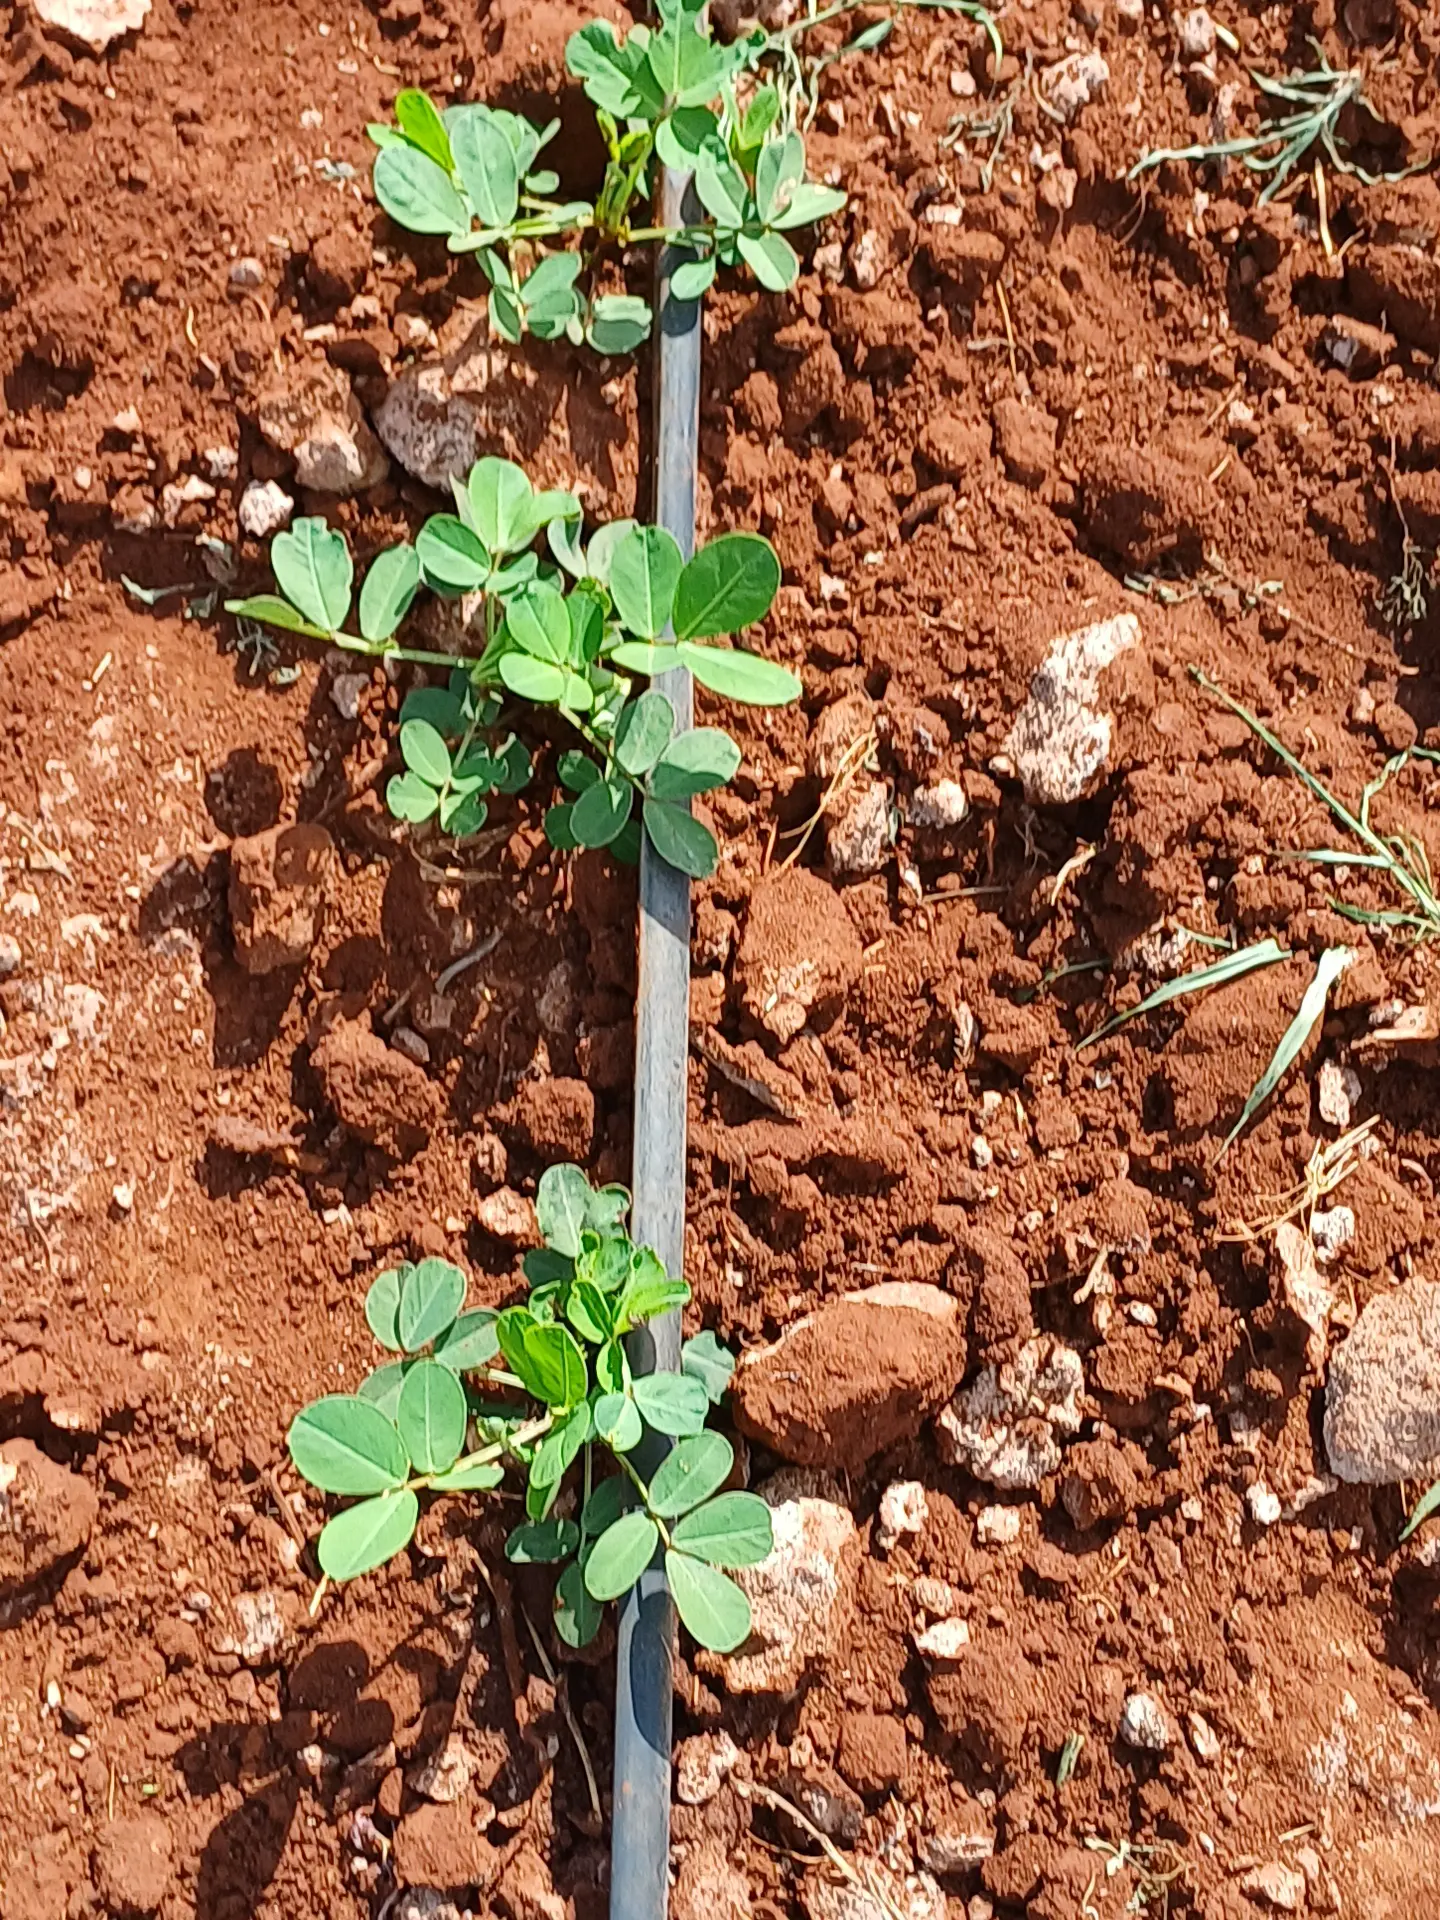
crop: groundnut
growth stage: vegetative
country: Kenya
